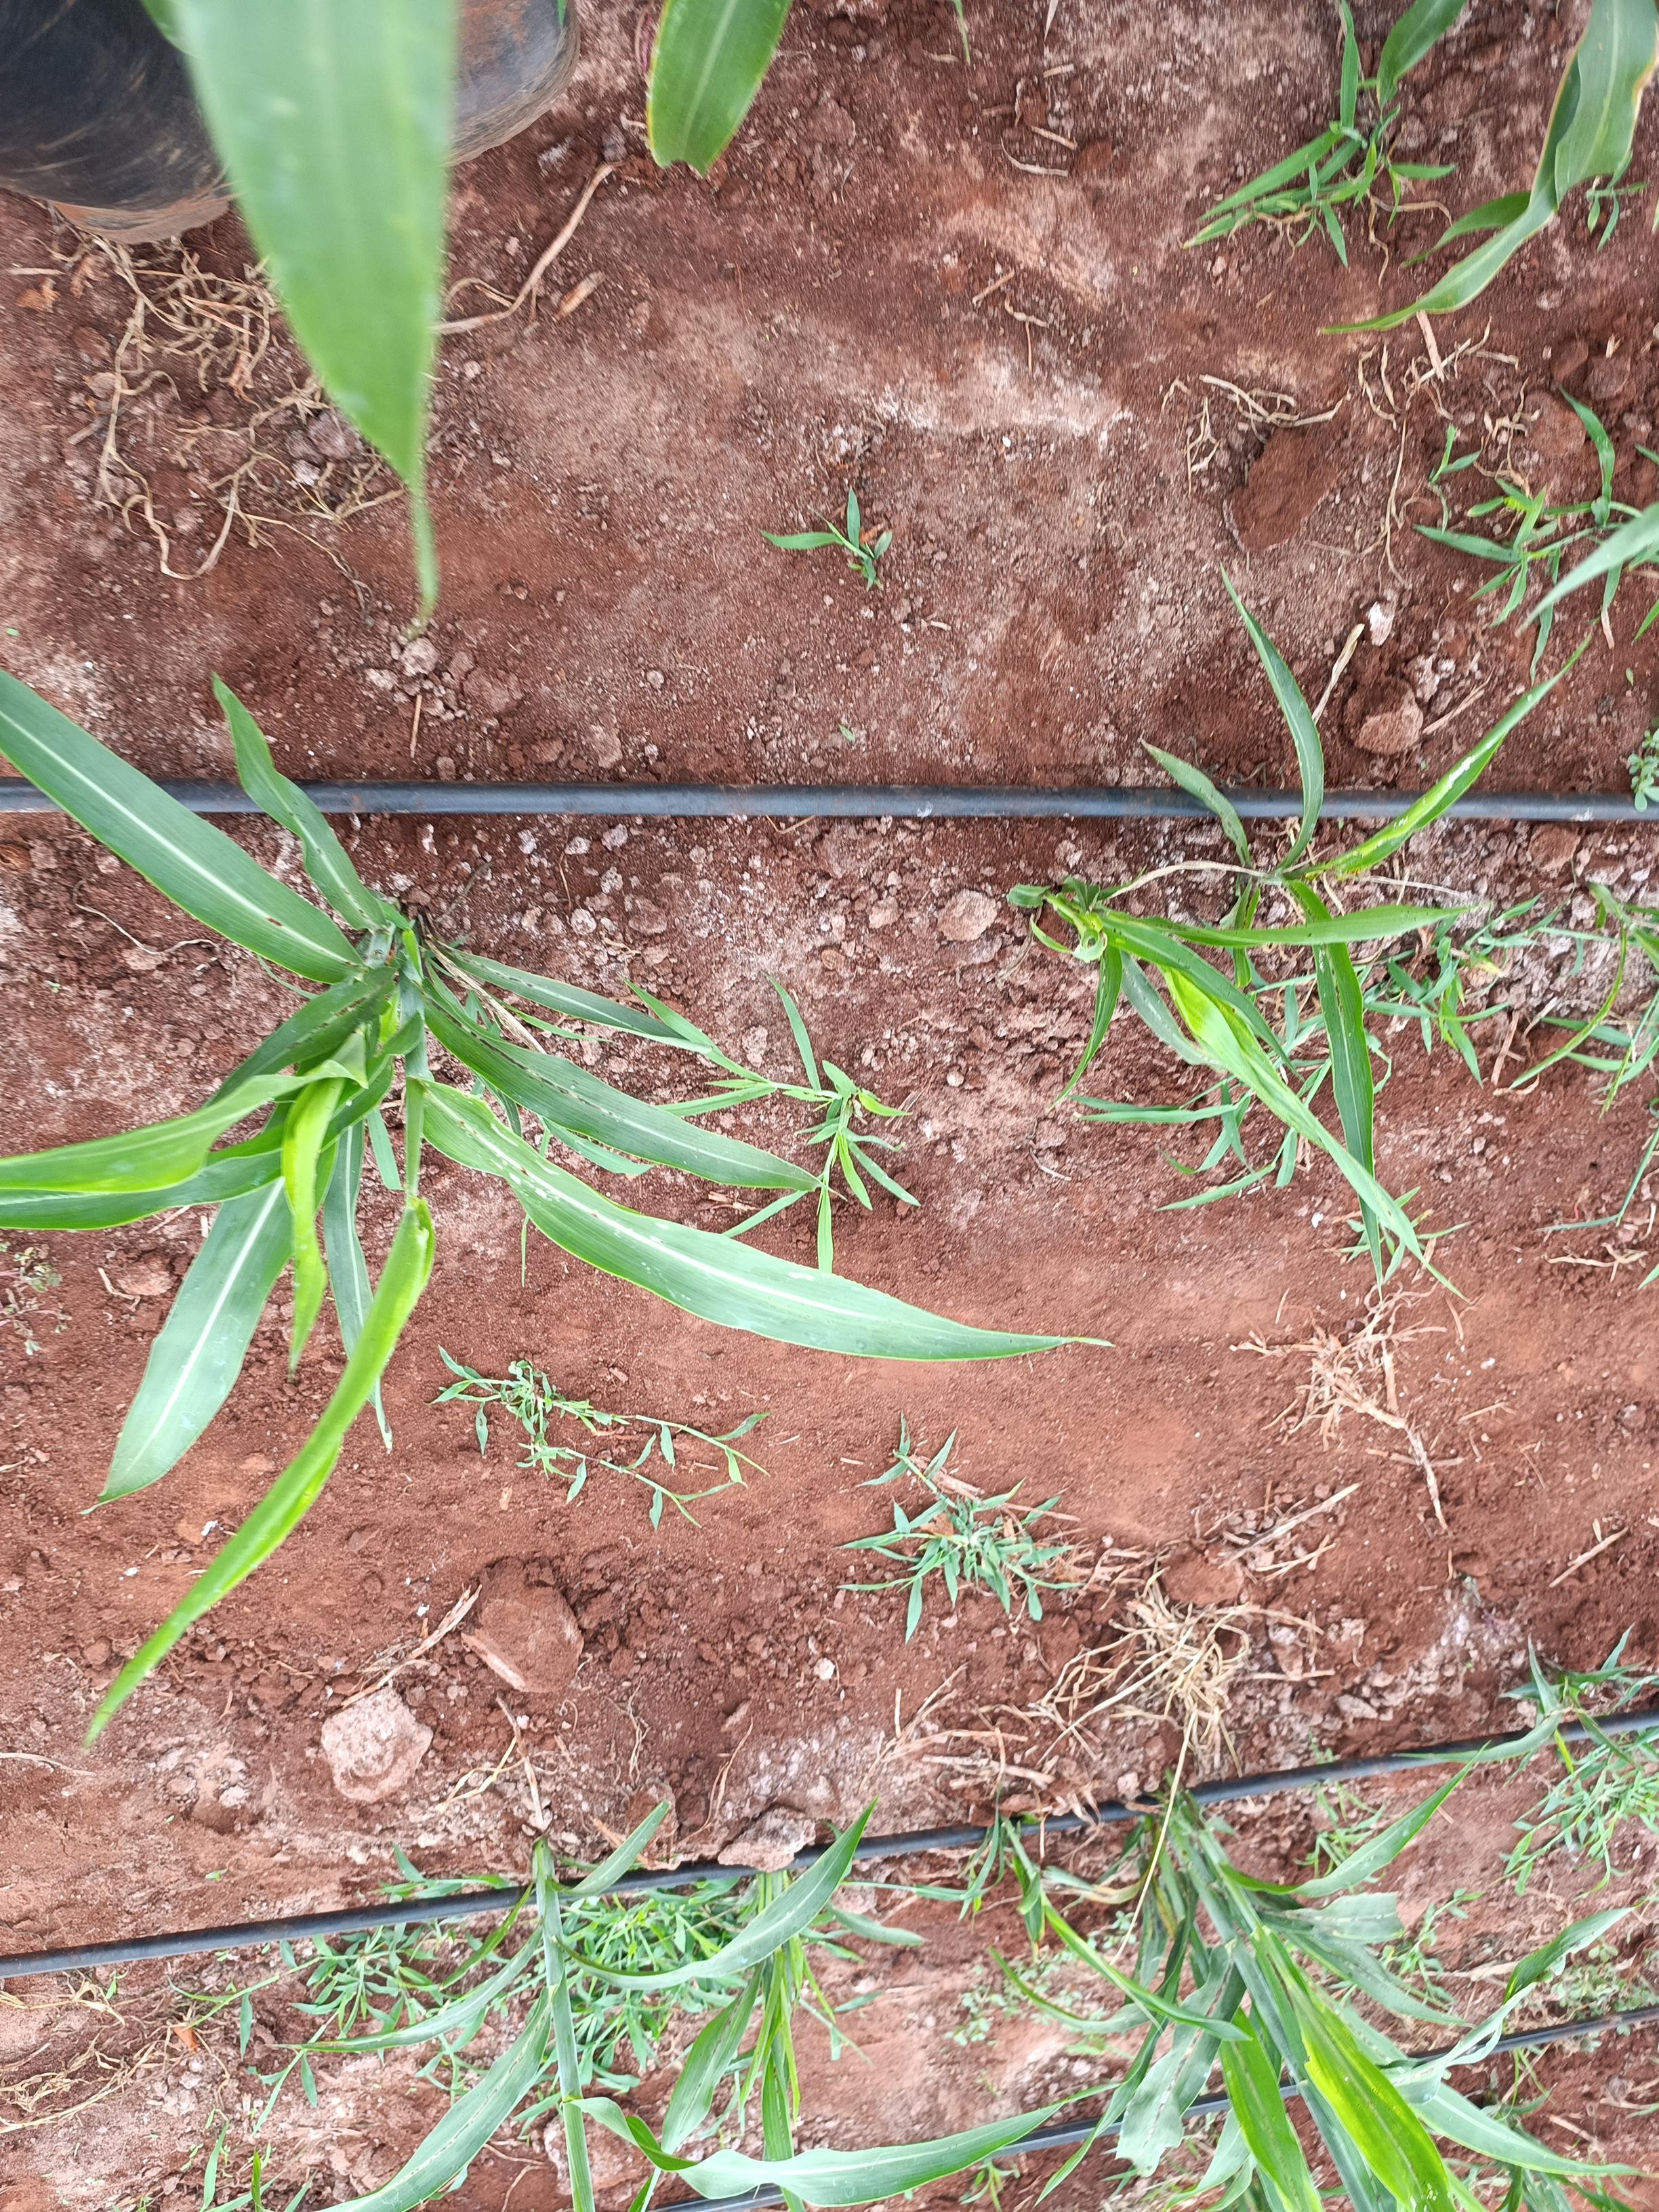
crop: sorghum
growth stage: flowering
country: Kenya
